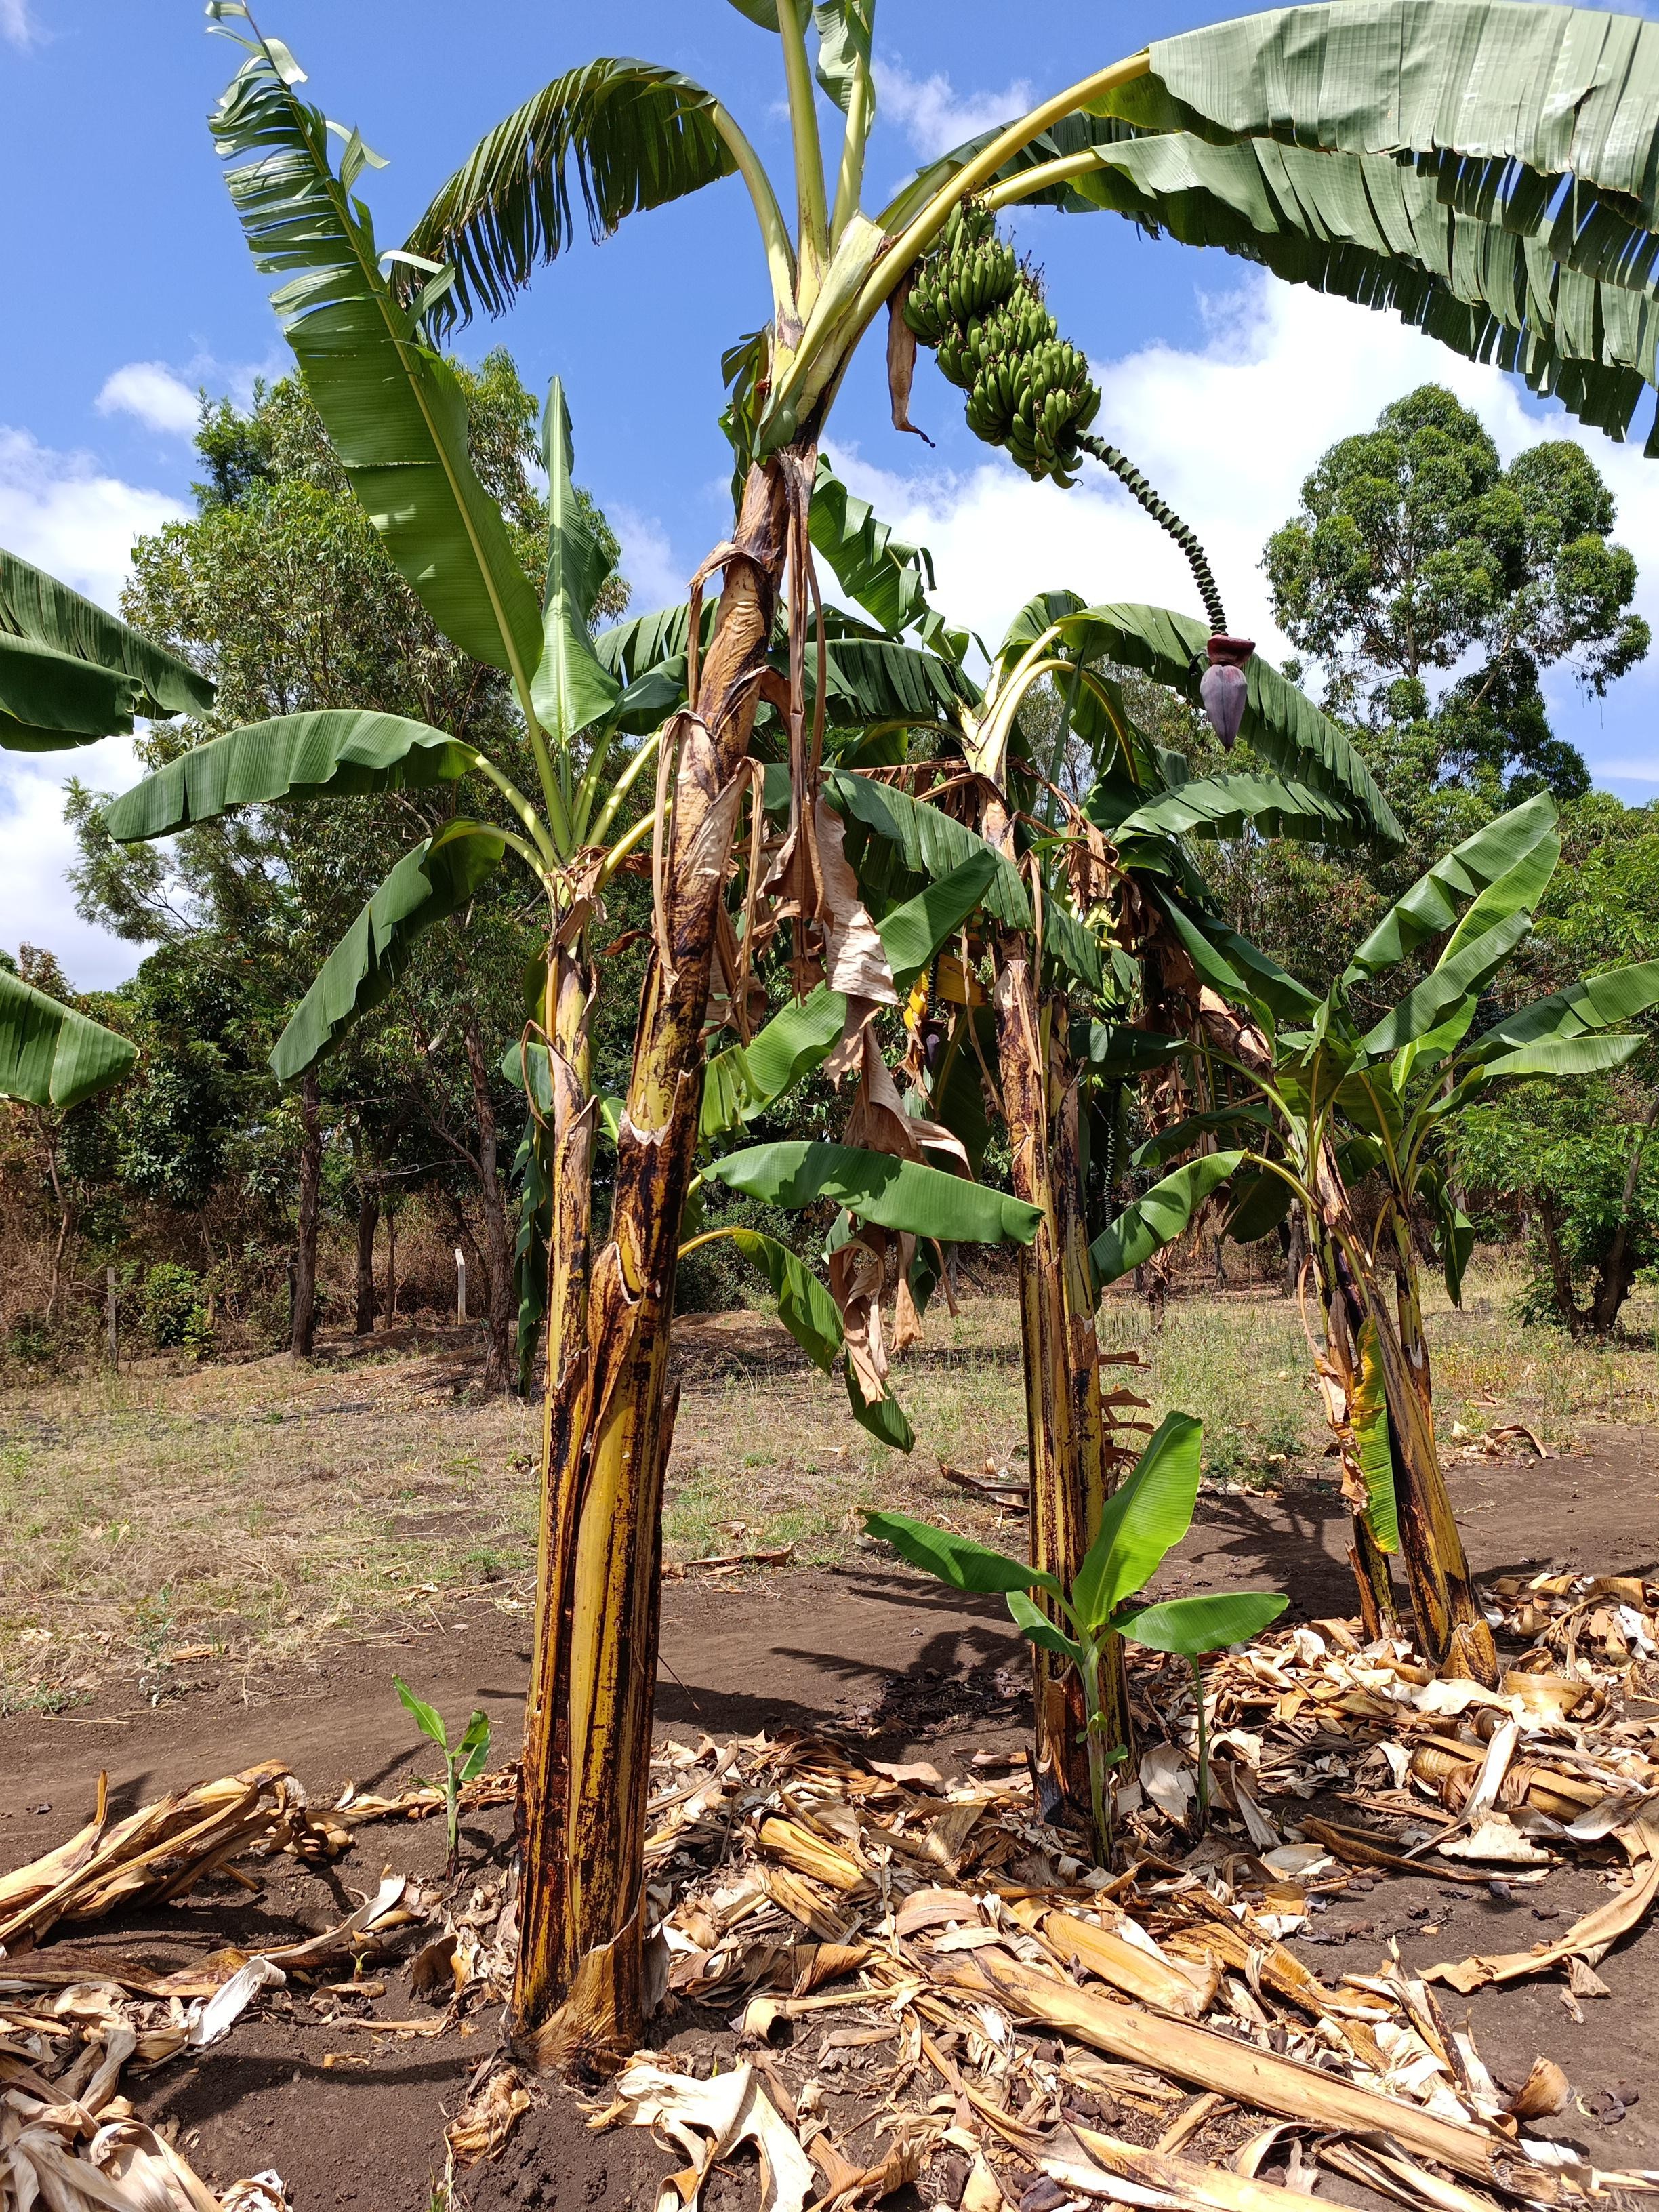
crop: banana
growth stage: development fruit
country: Tanzania
